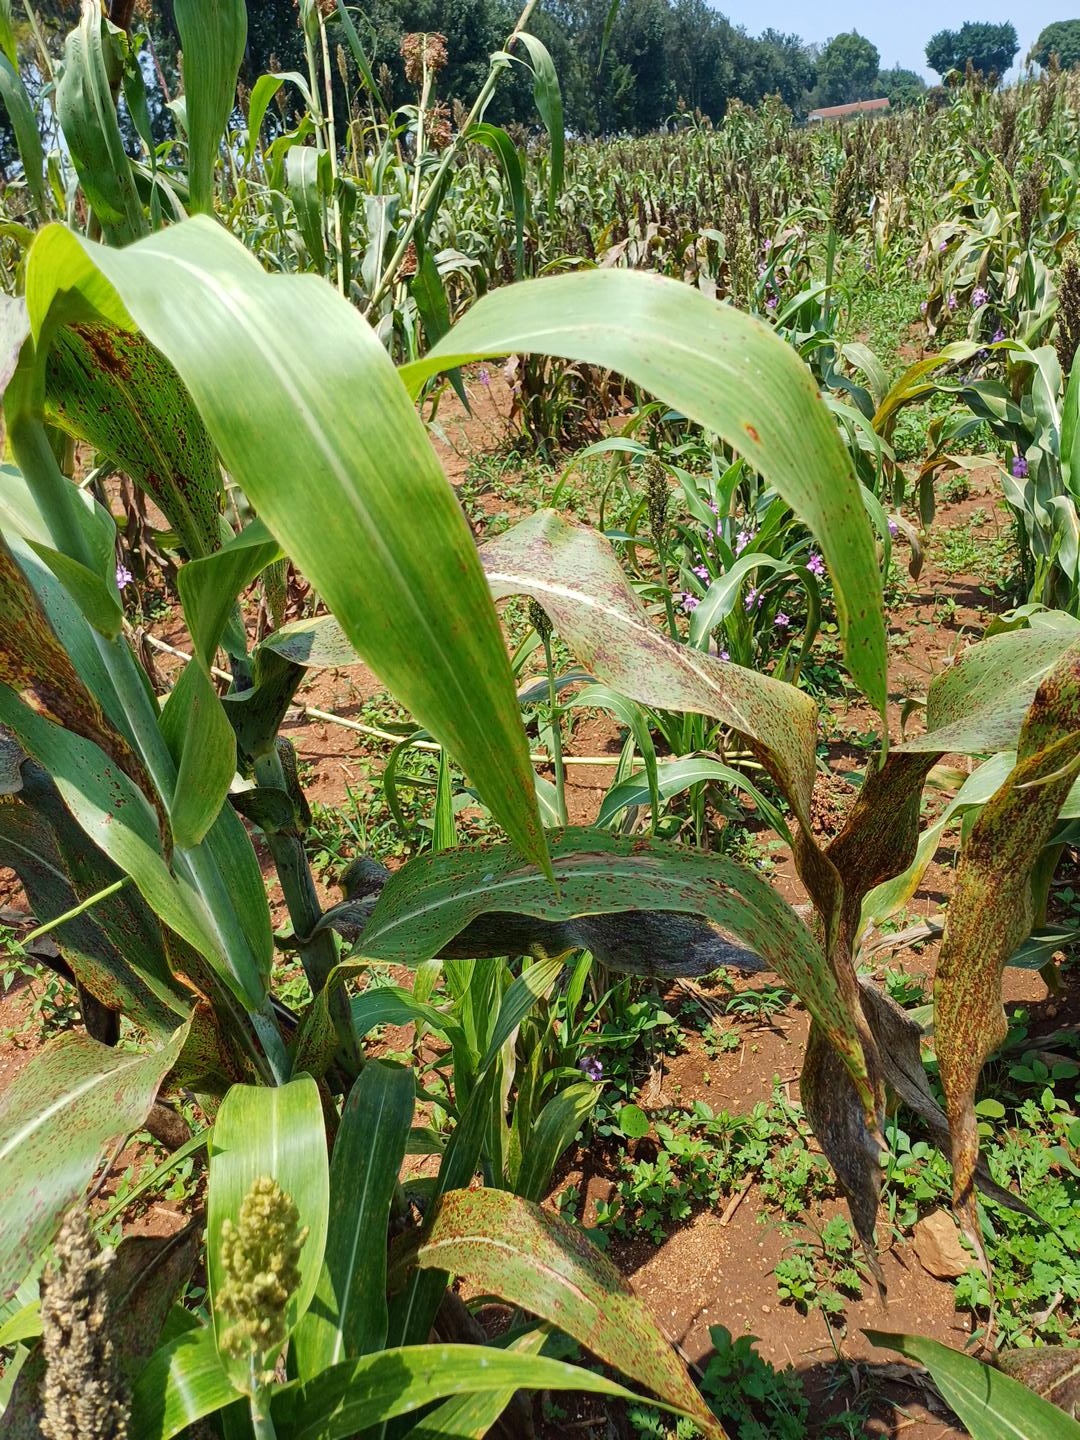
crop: sorghum
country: Kenya
